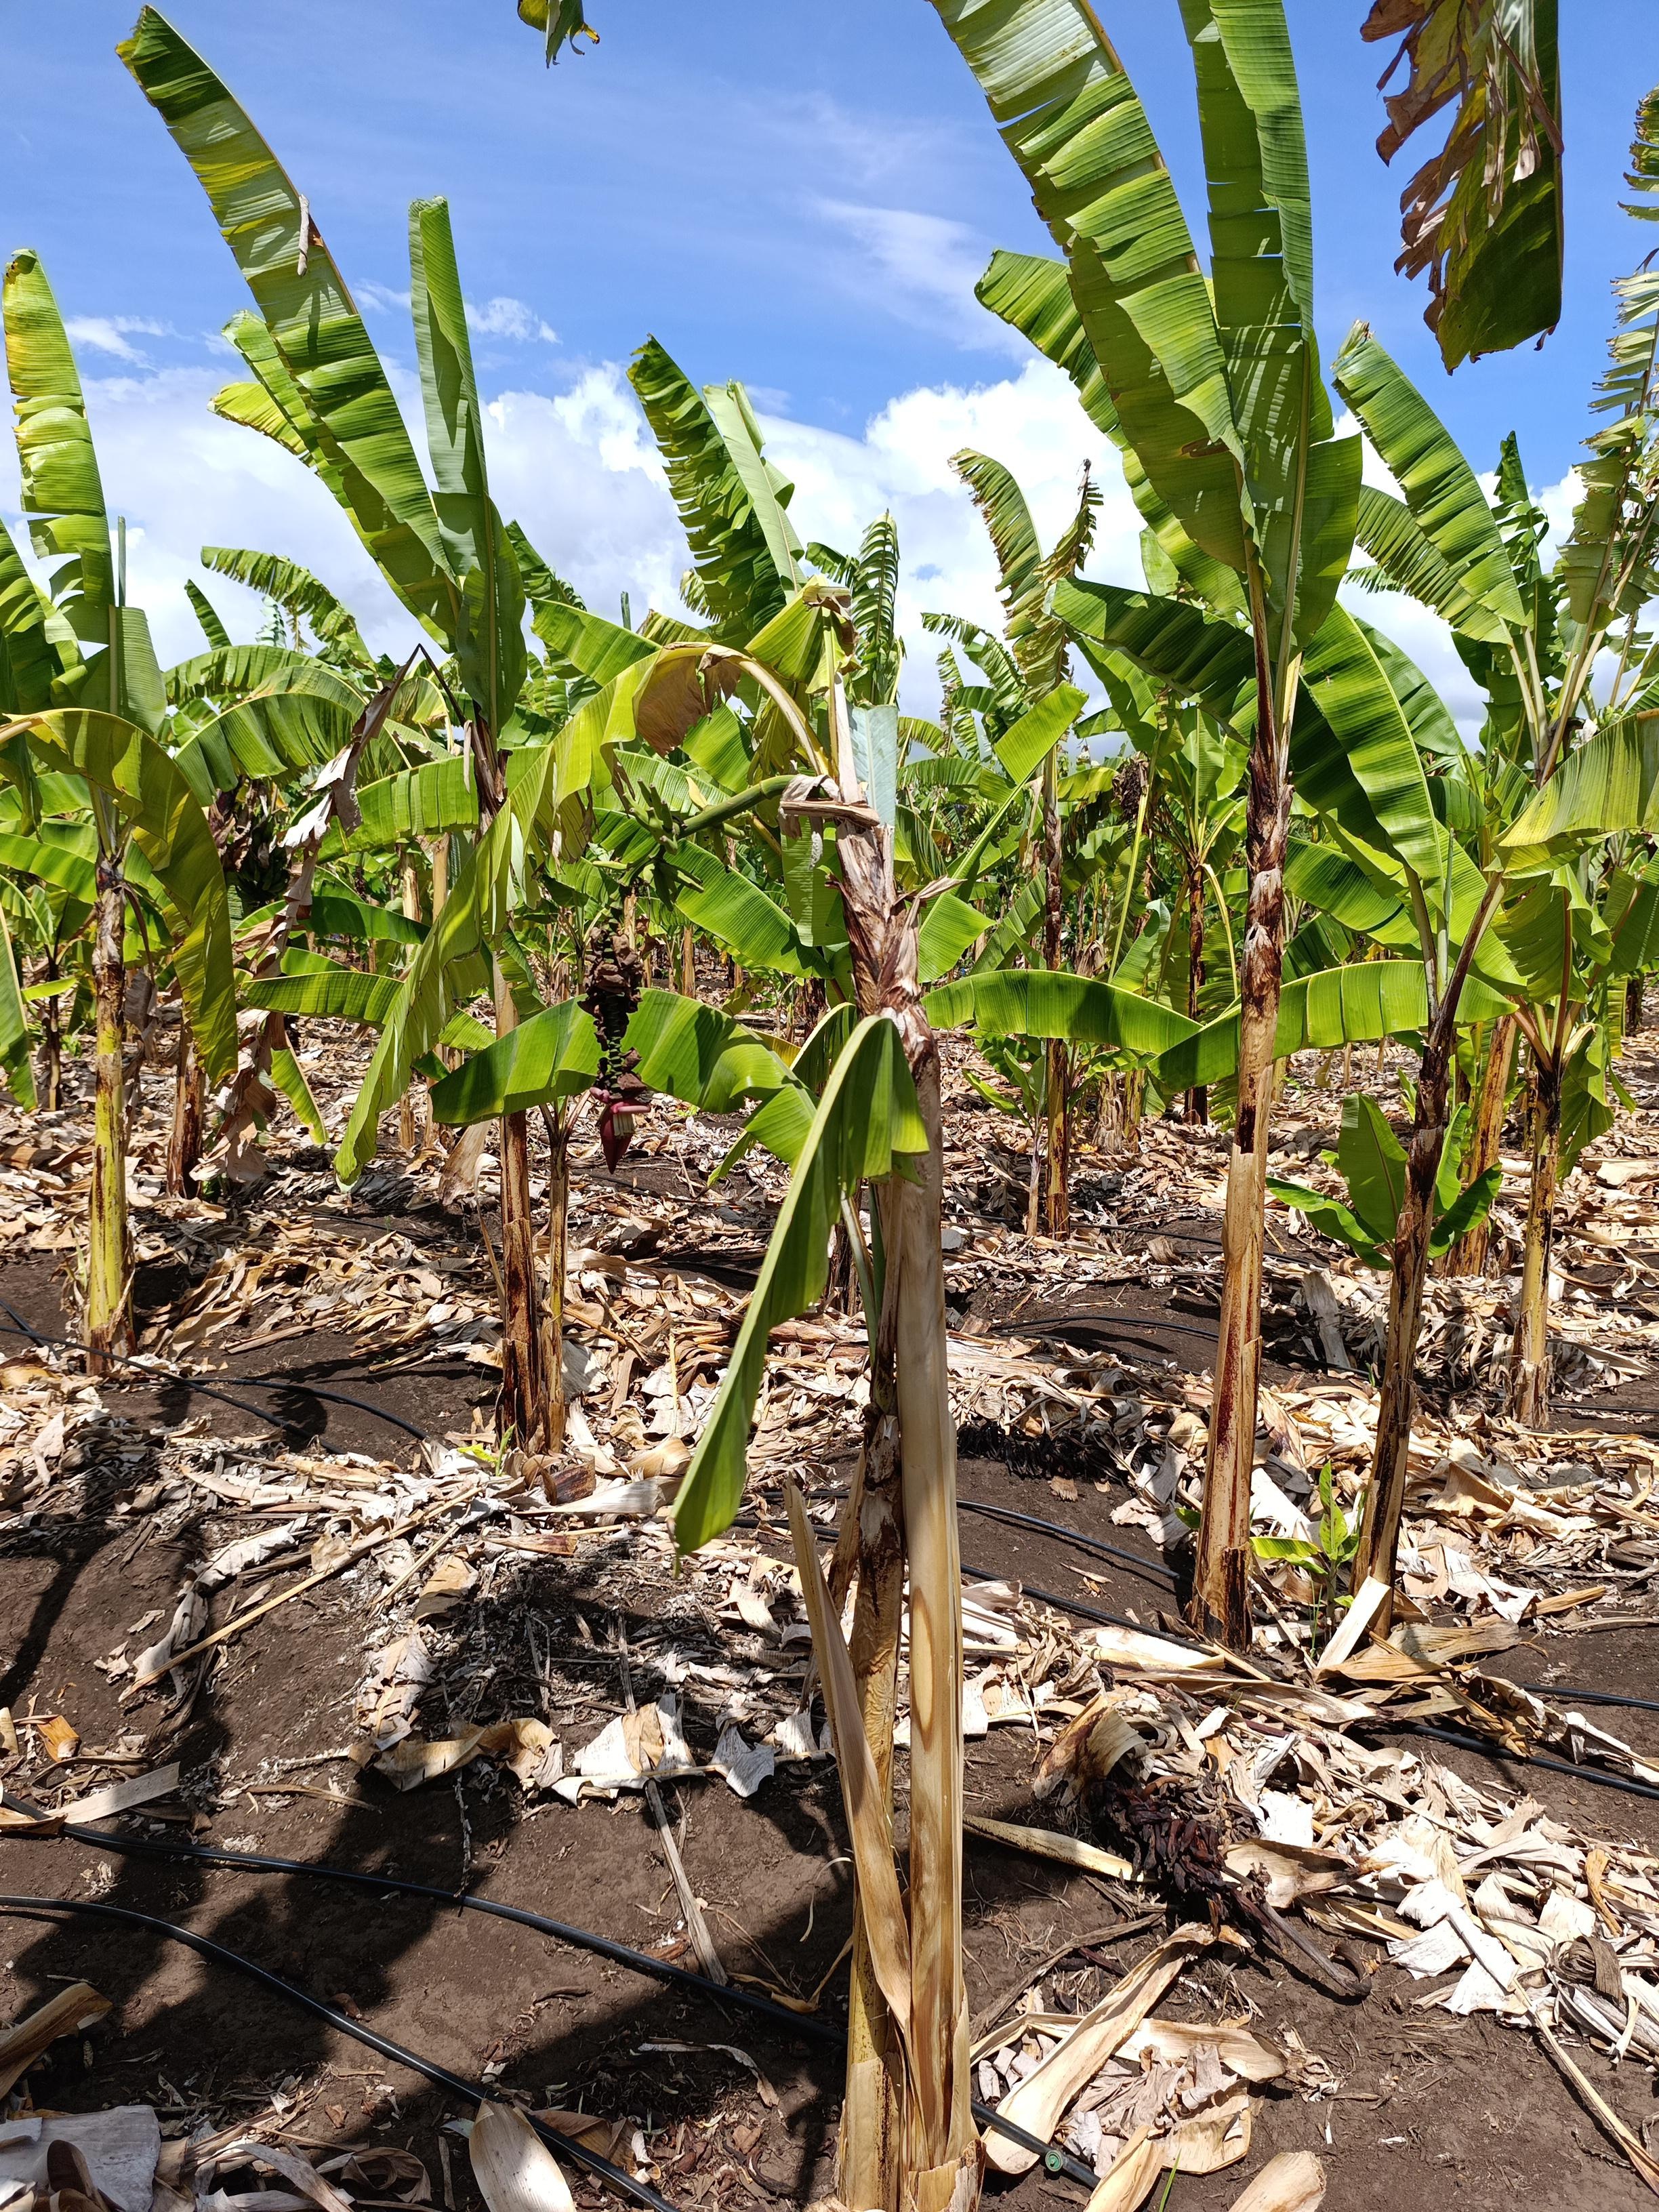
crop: banana
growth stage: development fruit
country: Tanzania
